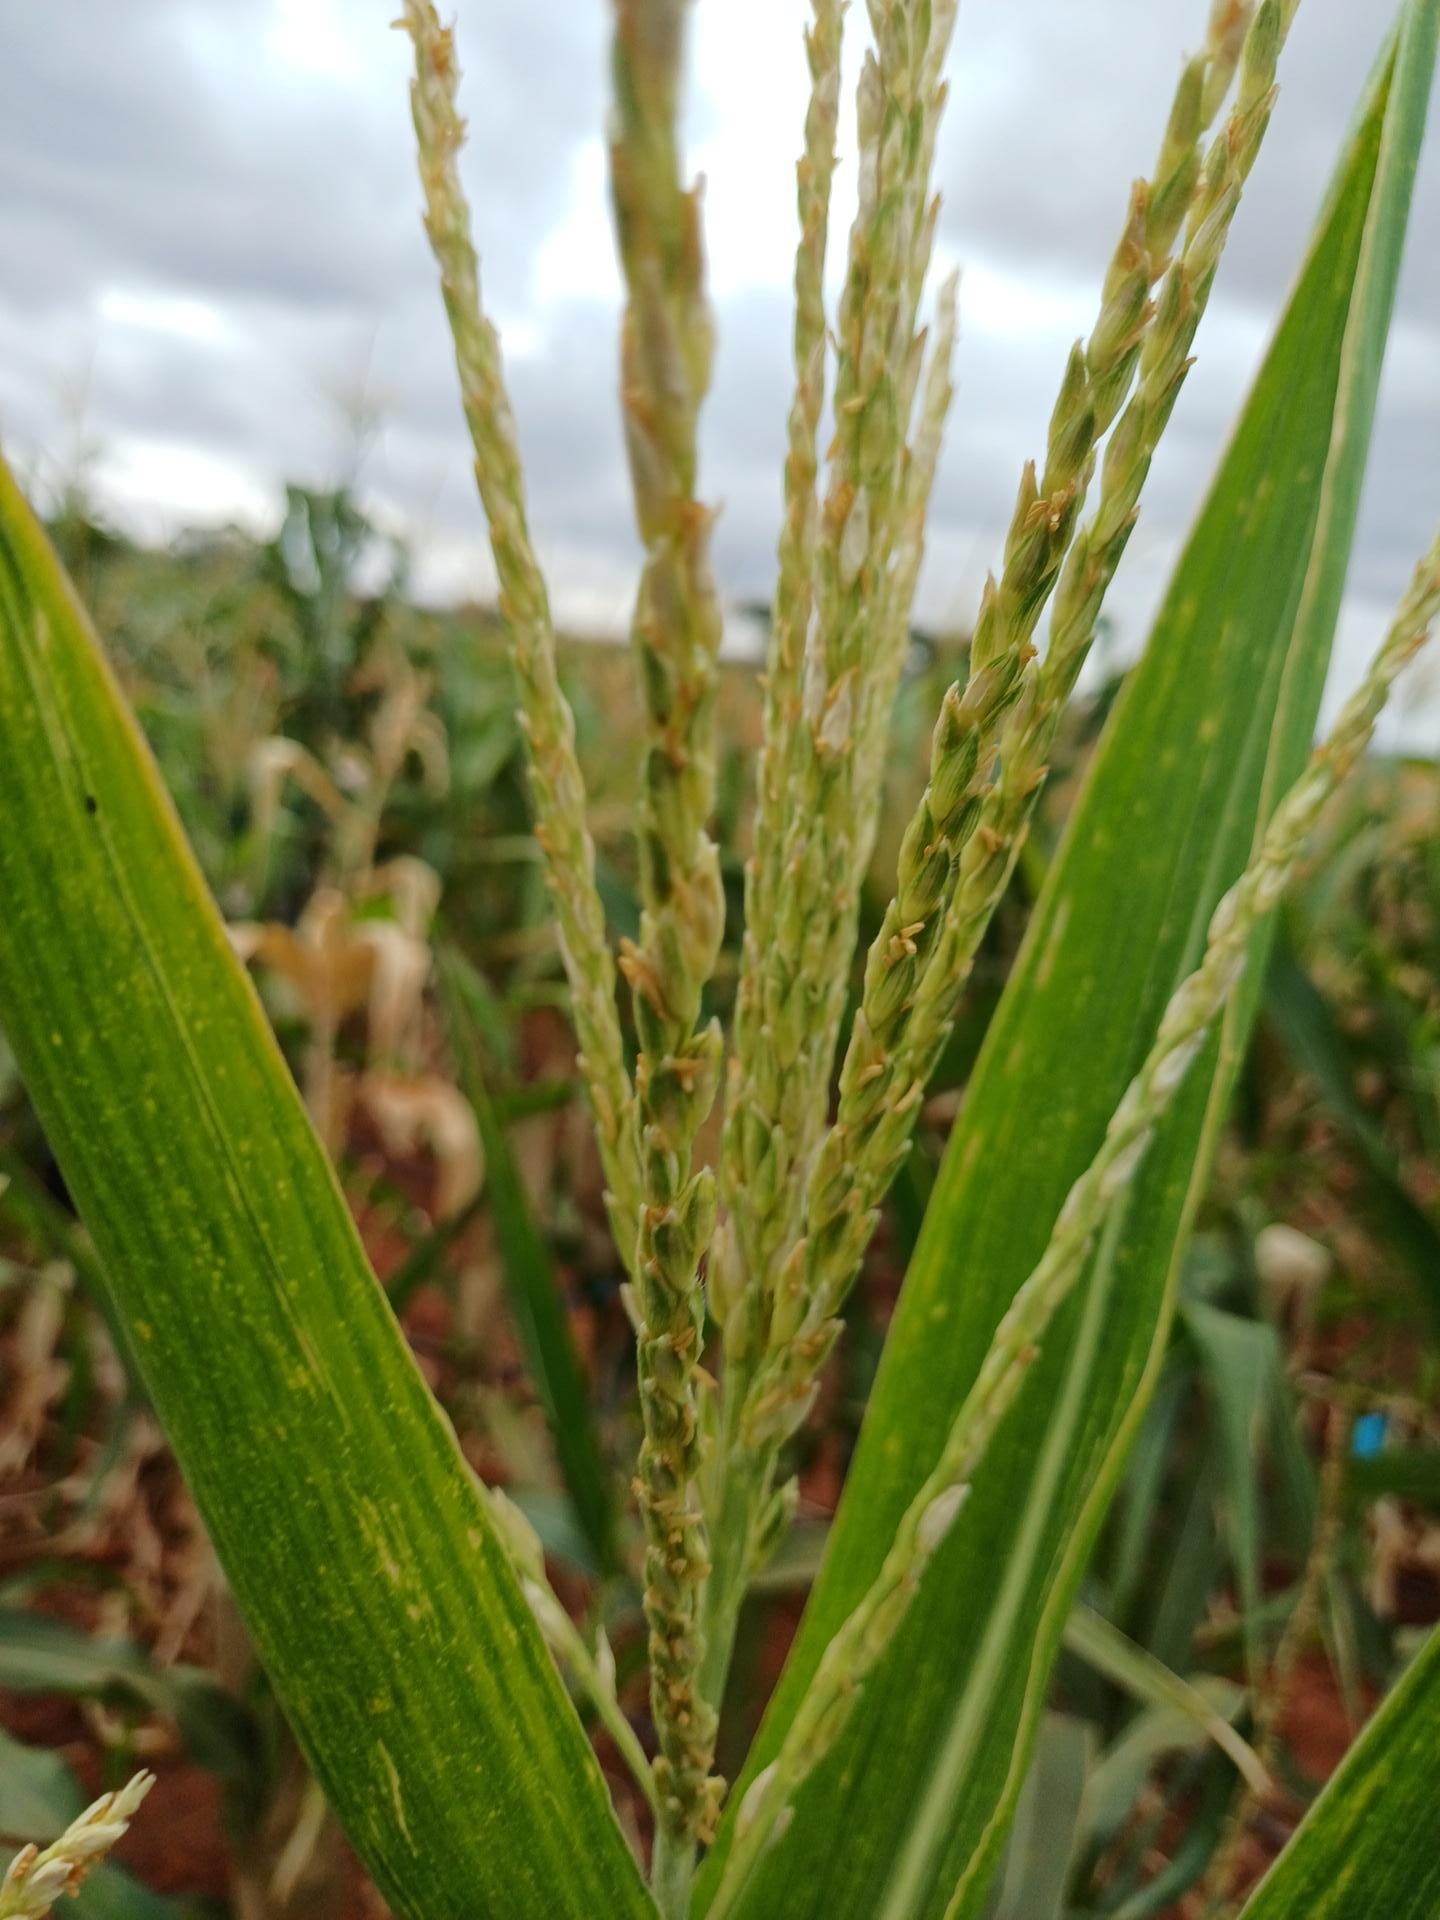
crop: maize
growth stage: flowering
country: Kenya
